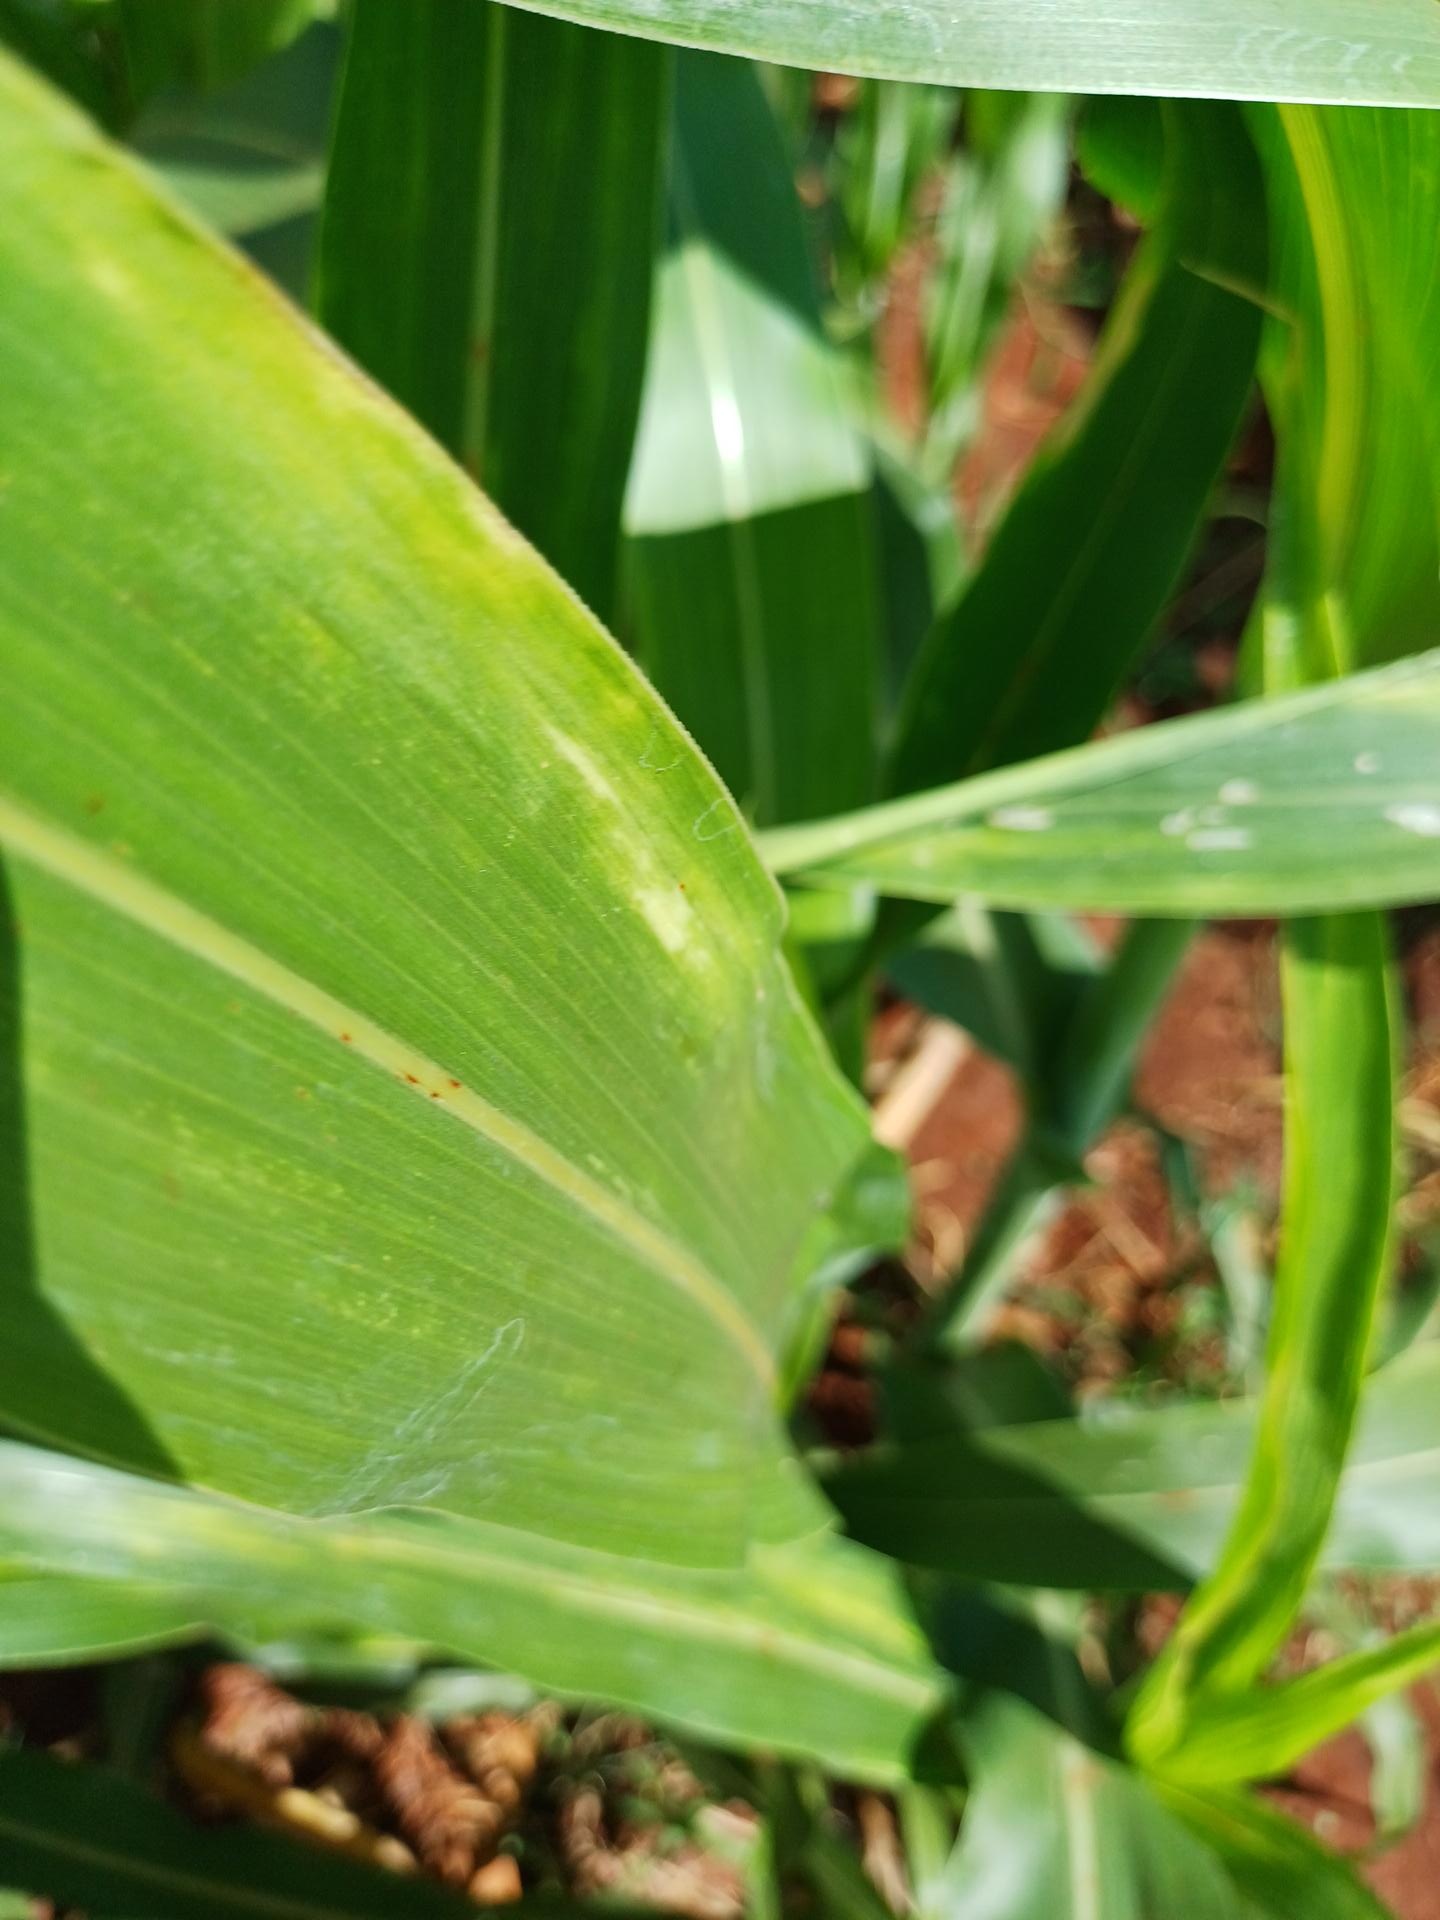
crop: sorghum
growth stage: heading tuber
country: Kenya
